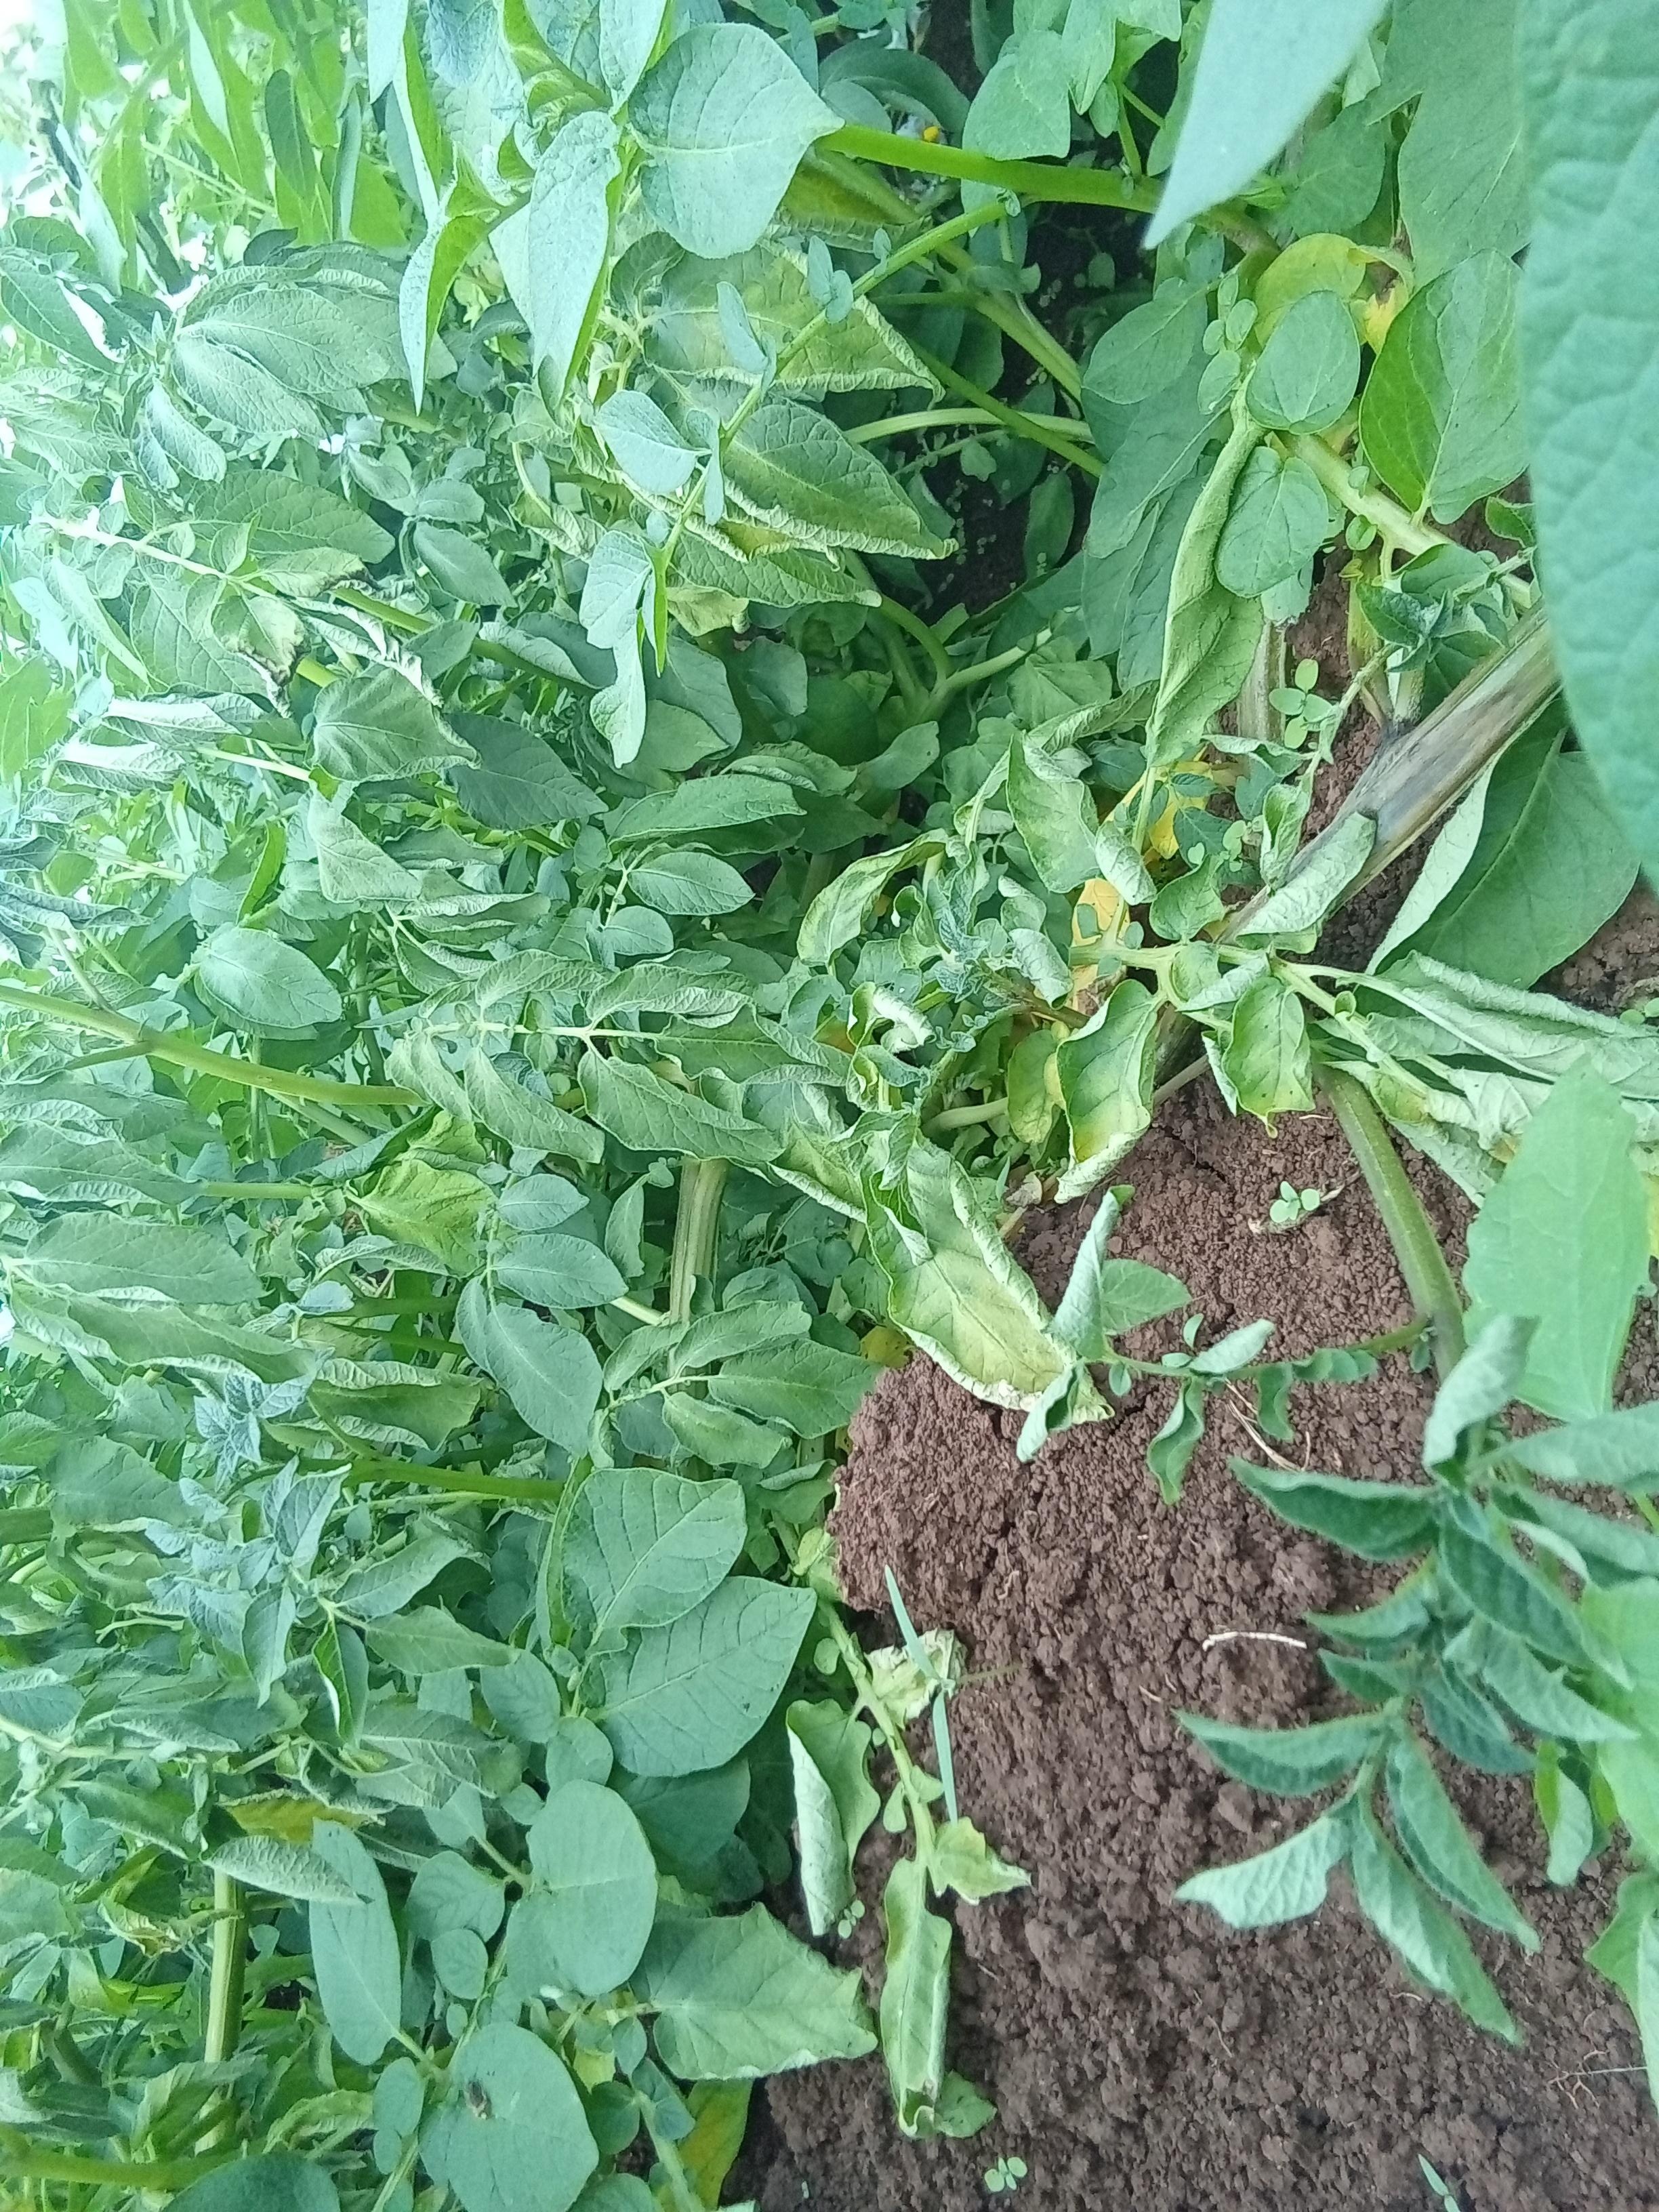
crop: potato
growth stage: flowering
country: Kenya
